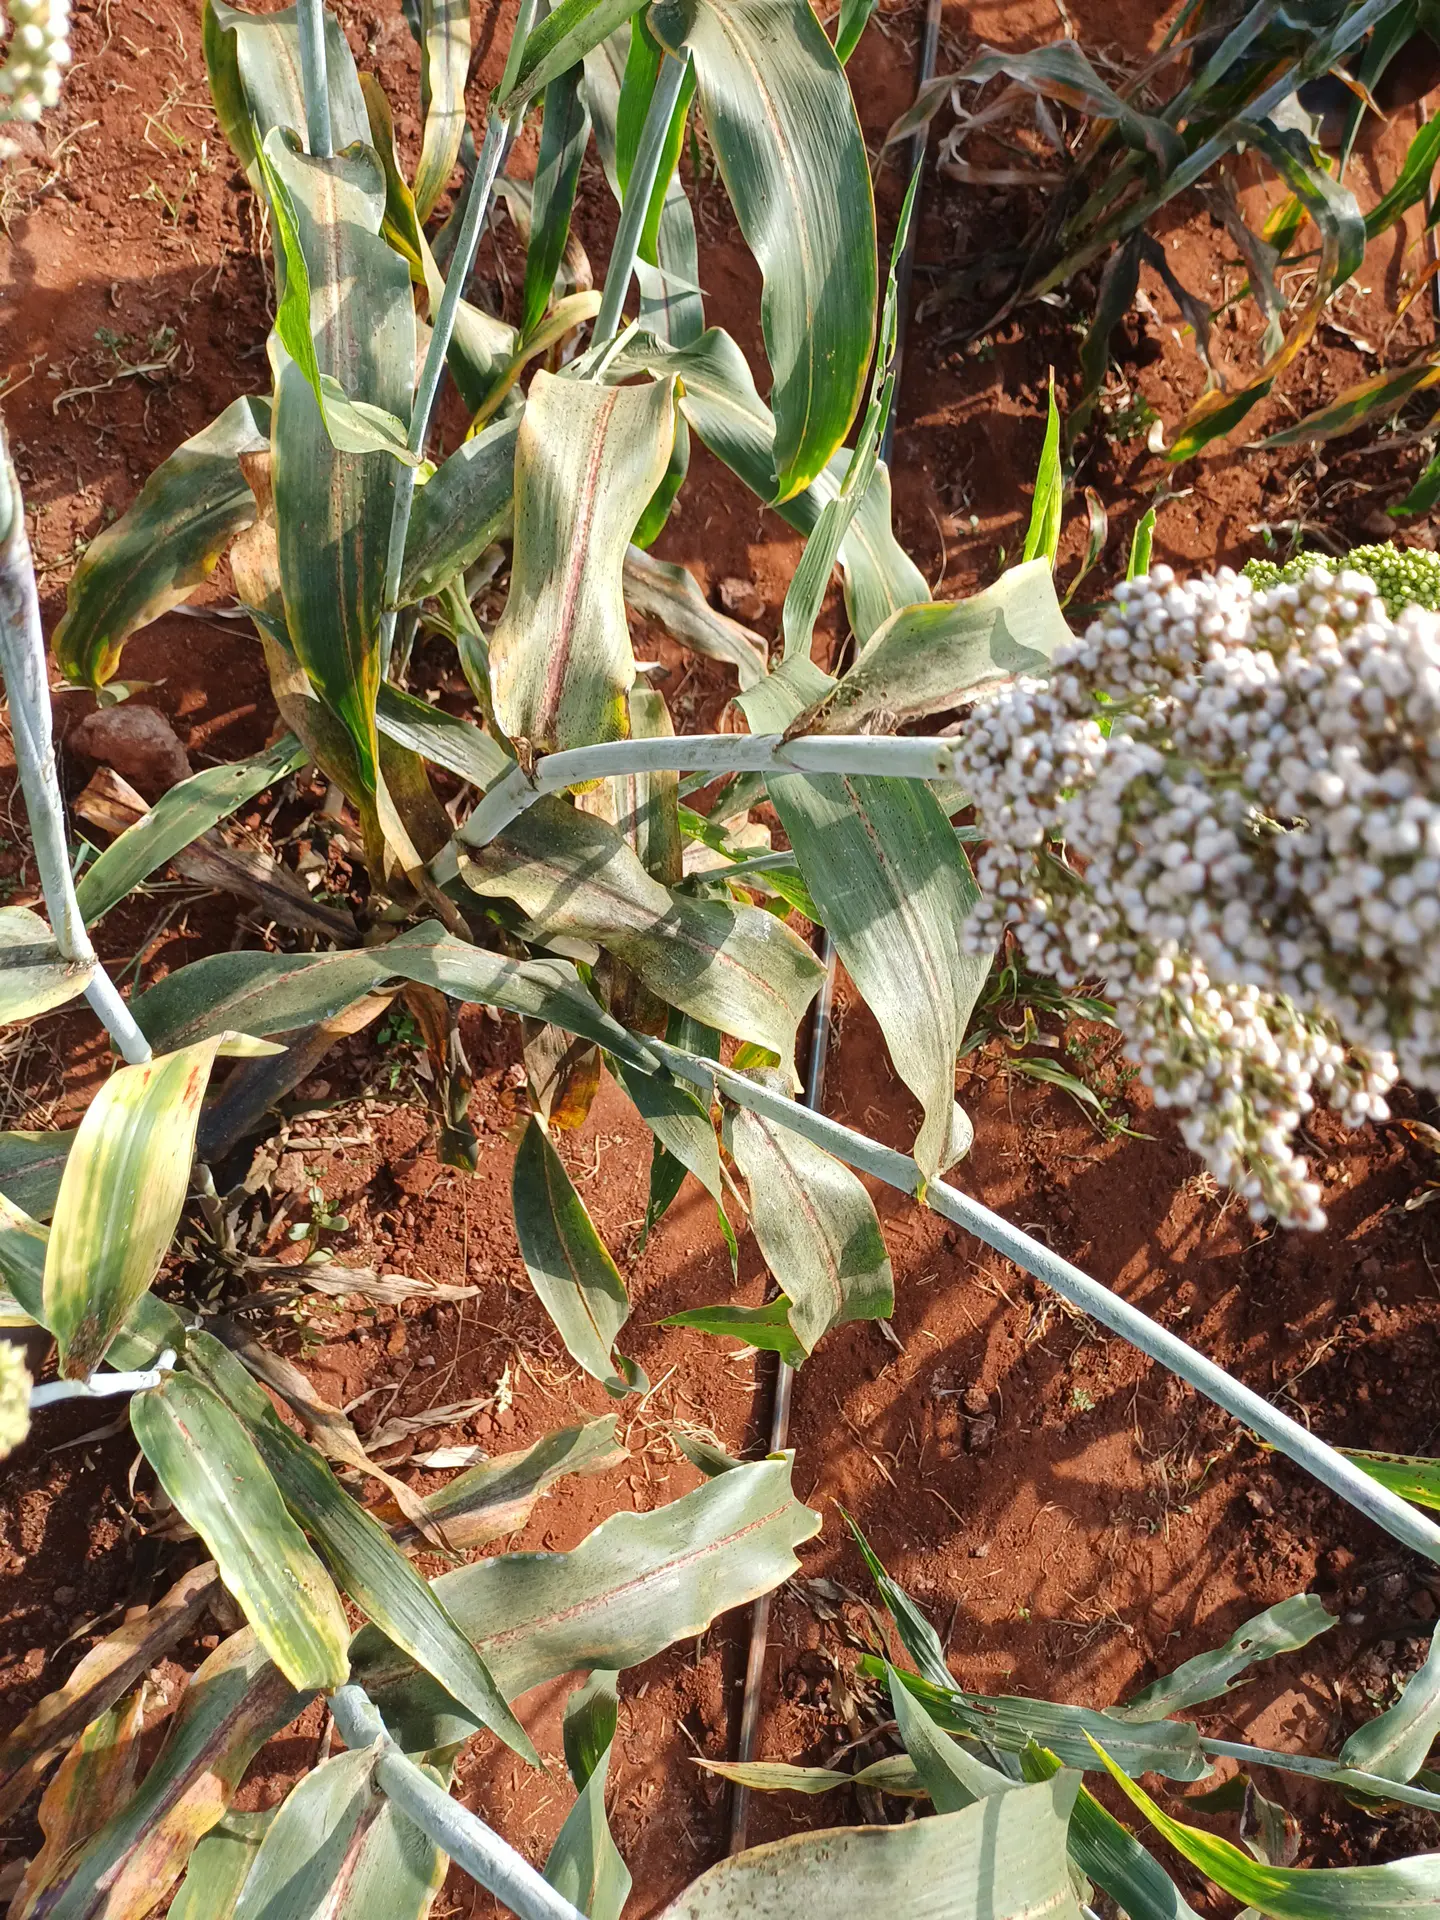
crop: sorghum
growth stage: filling grain
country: Kenya
